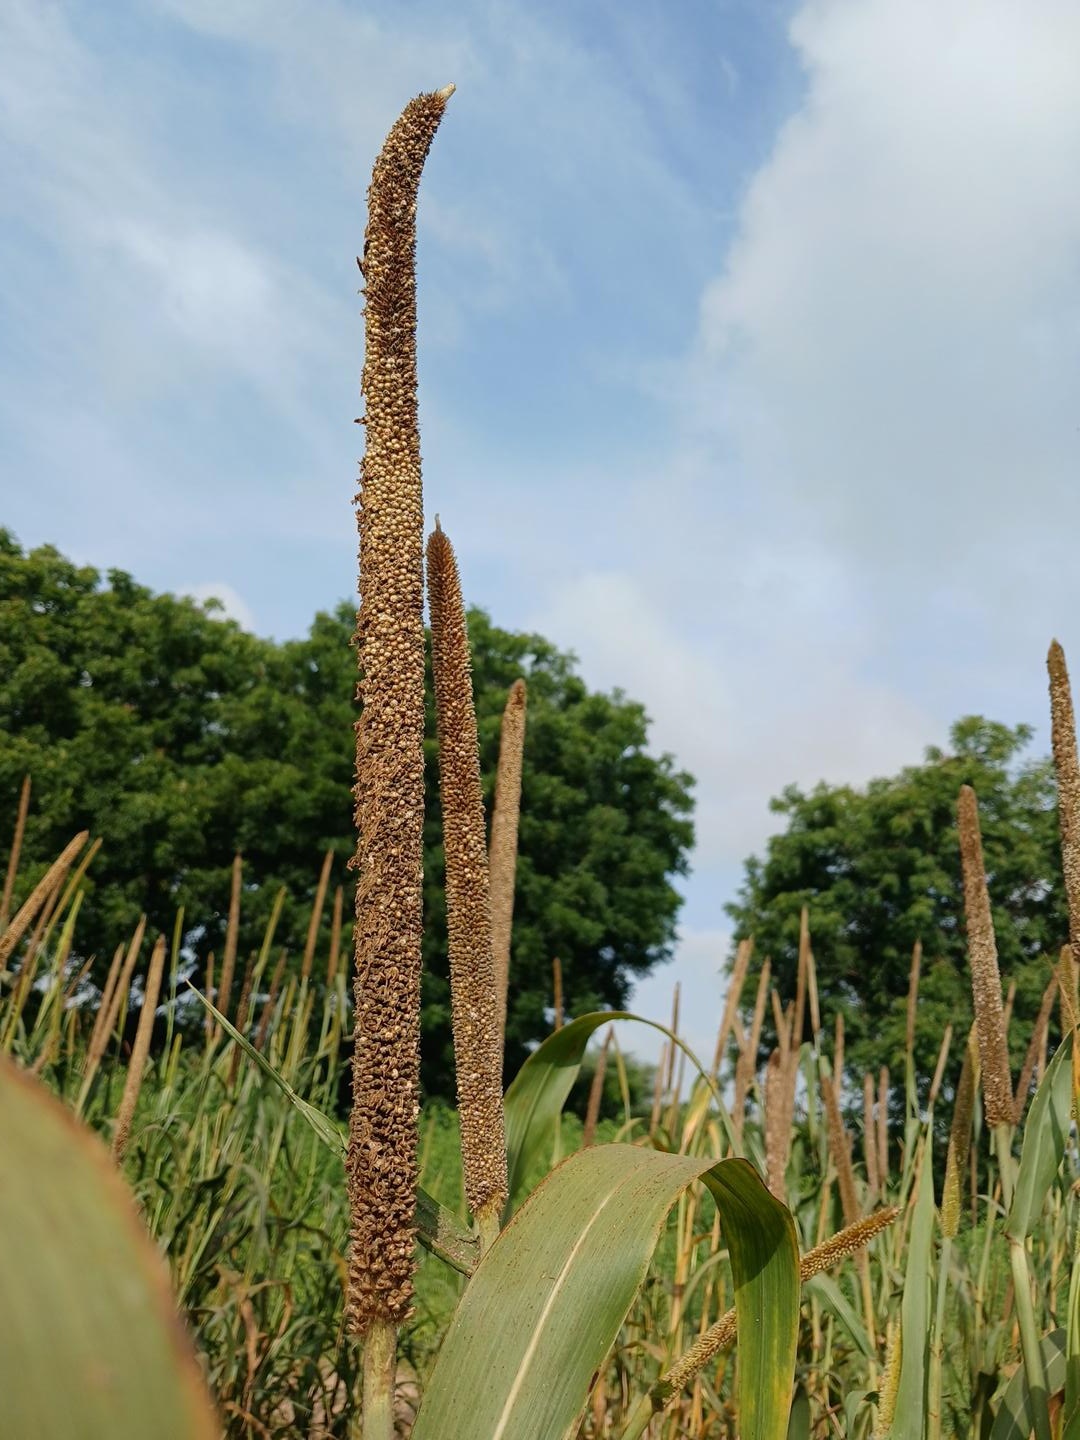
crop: pearl millet
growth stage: maturity
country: Senegal
